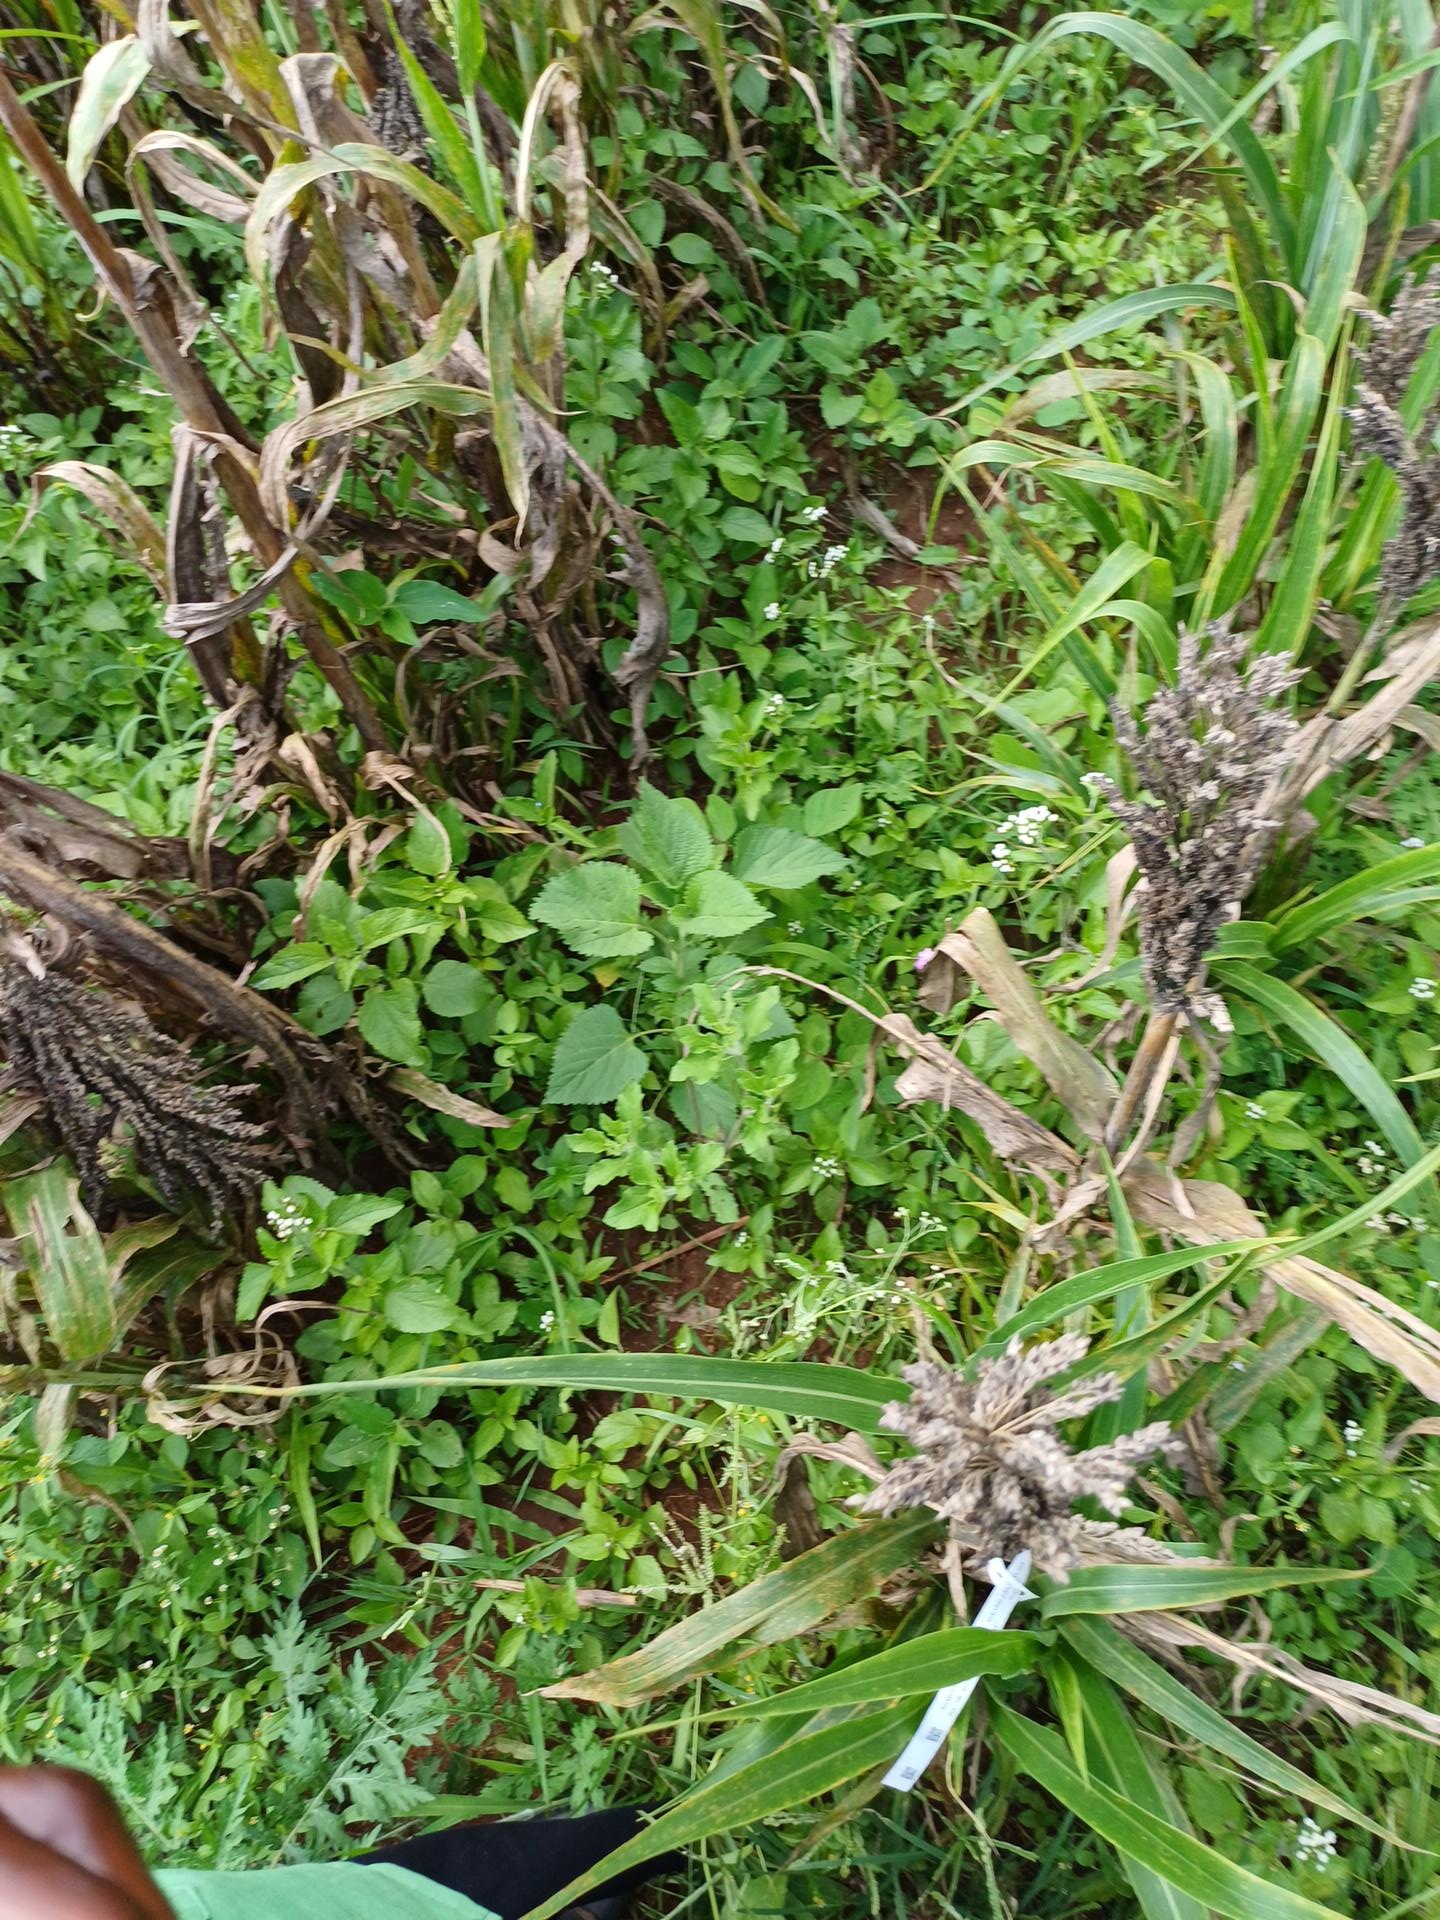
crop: sorghum
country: Kenya
